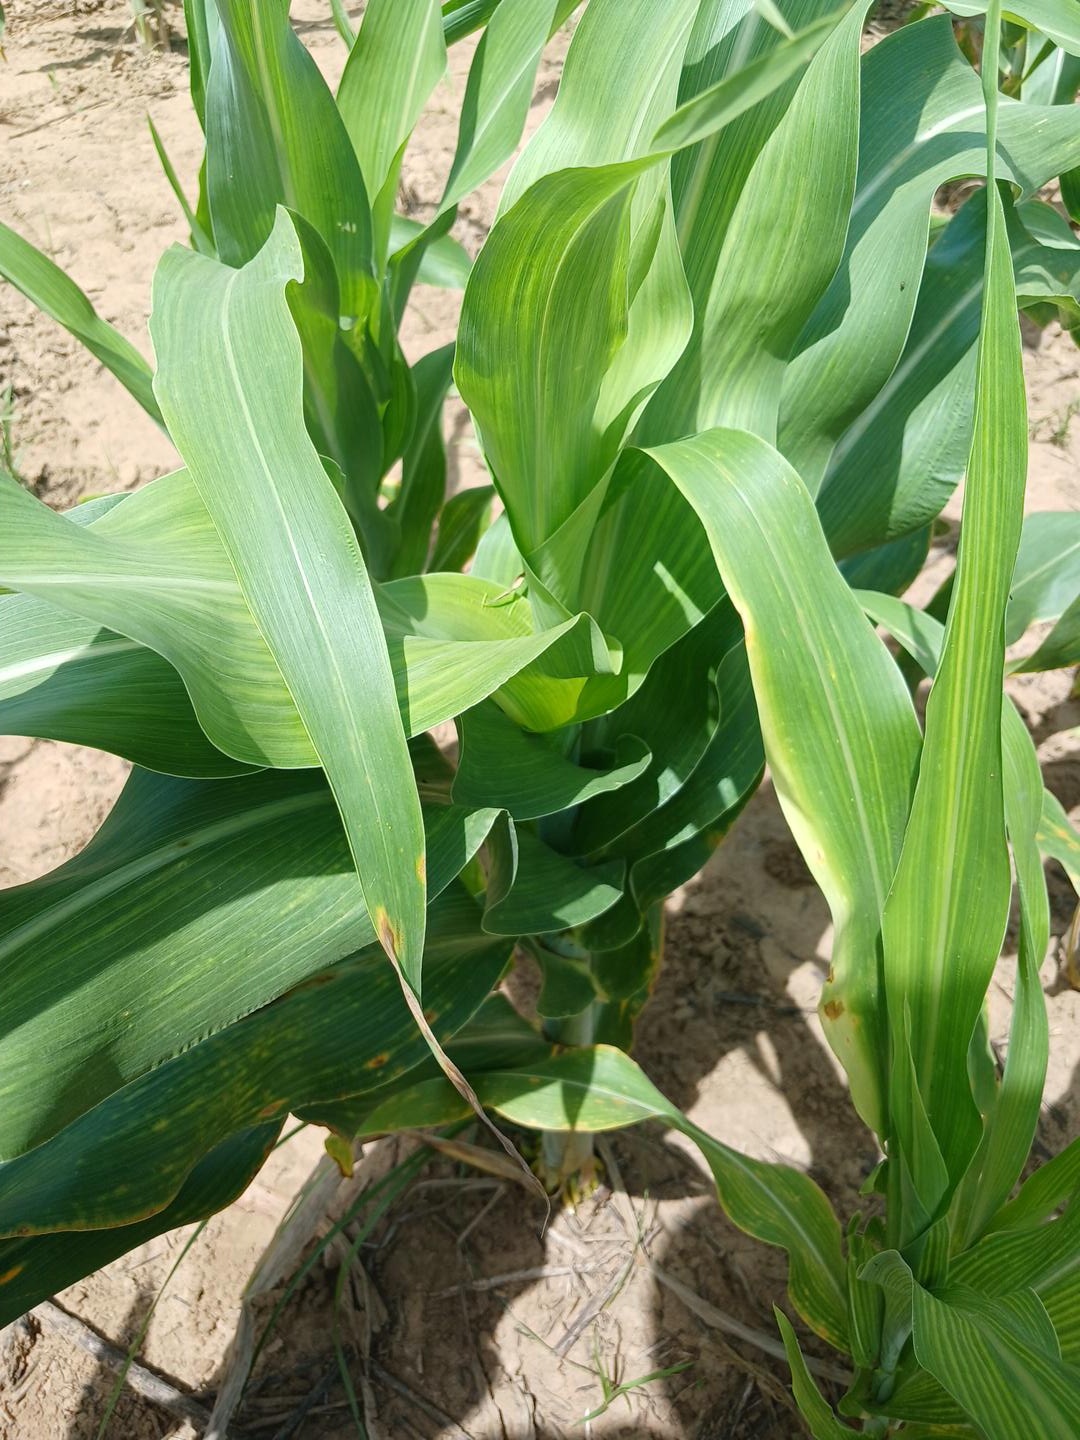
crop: sorghum
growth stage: vegetative
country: Senegal
